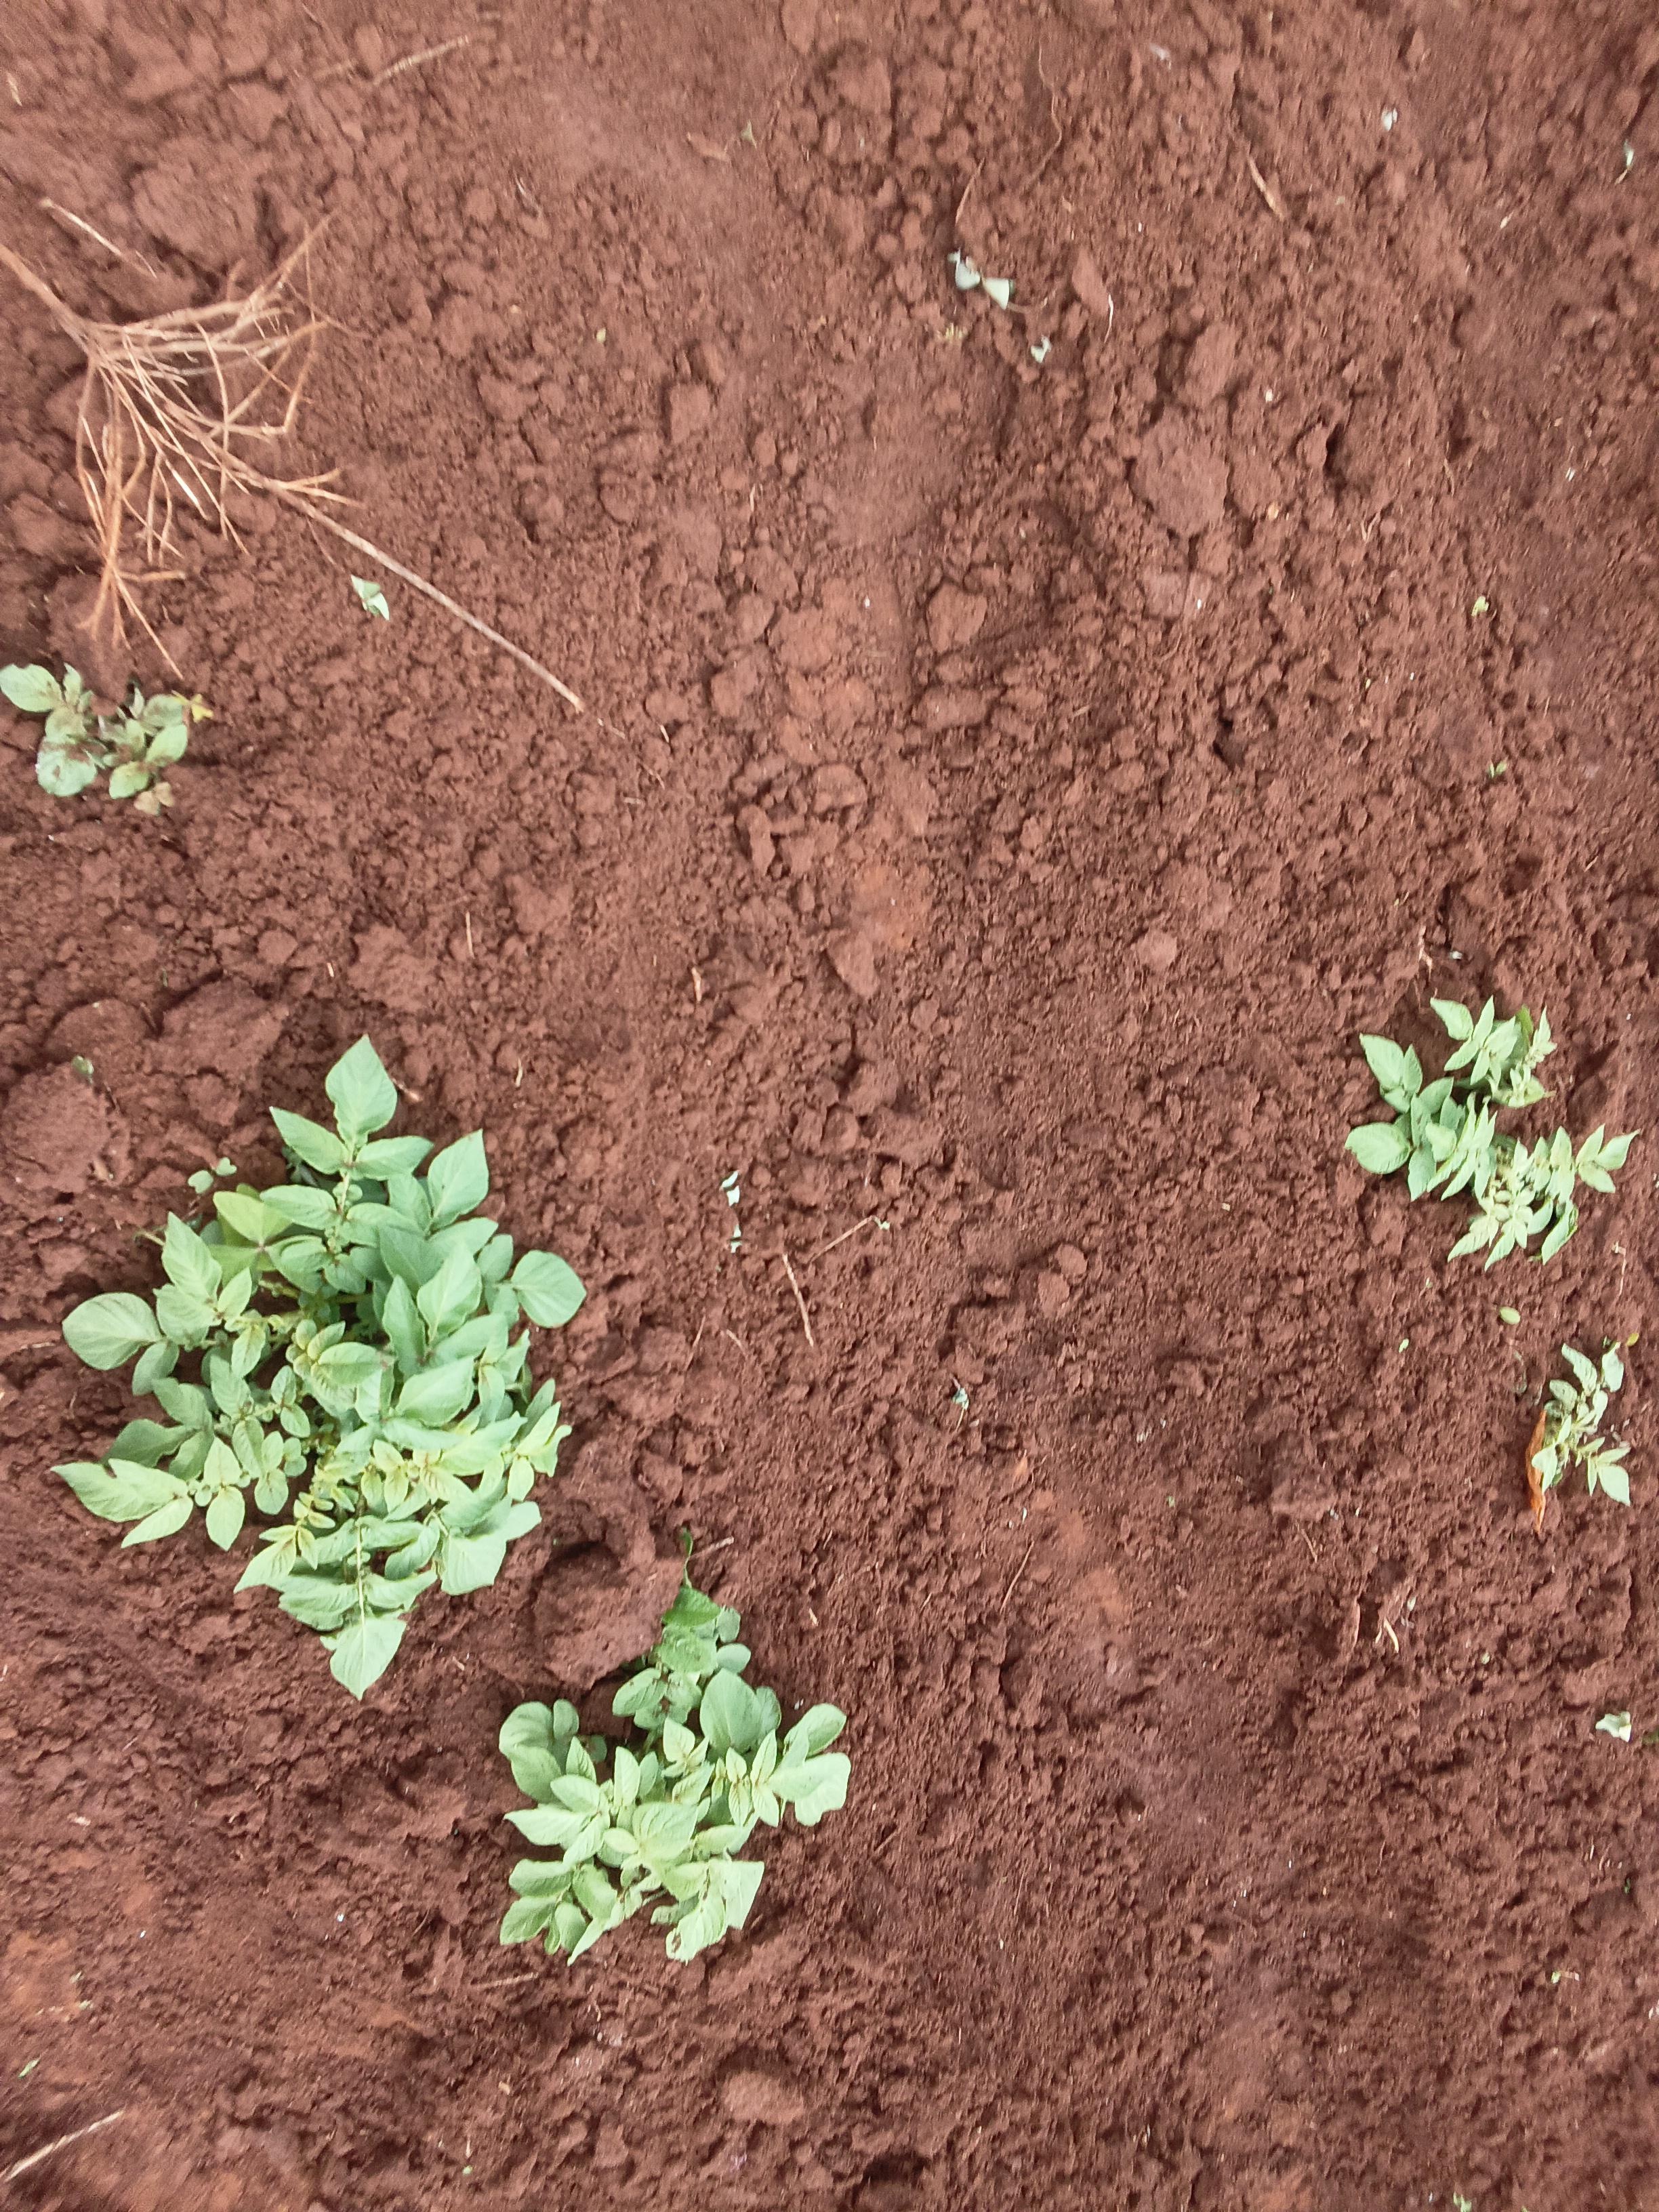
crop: potato
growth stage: sprouting emergence
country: Kenya
